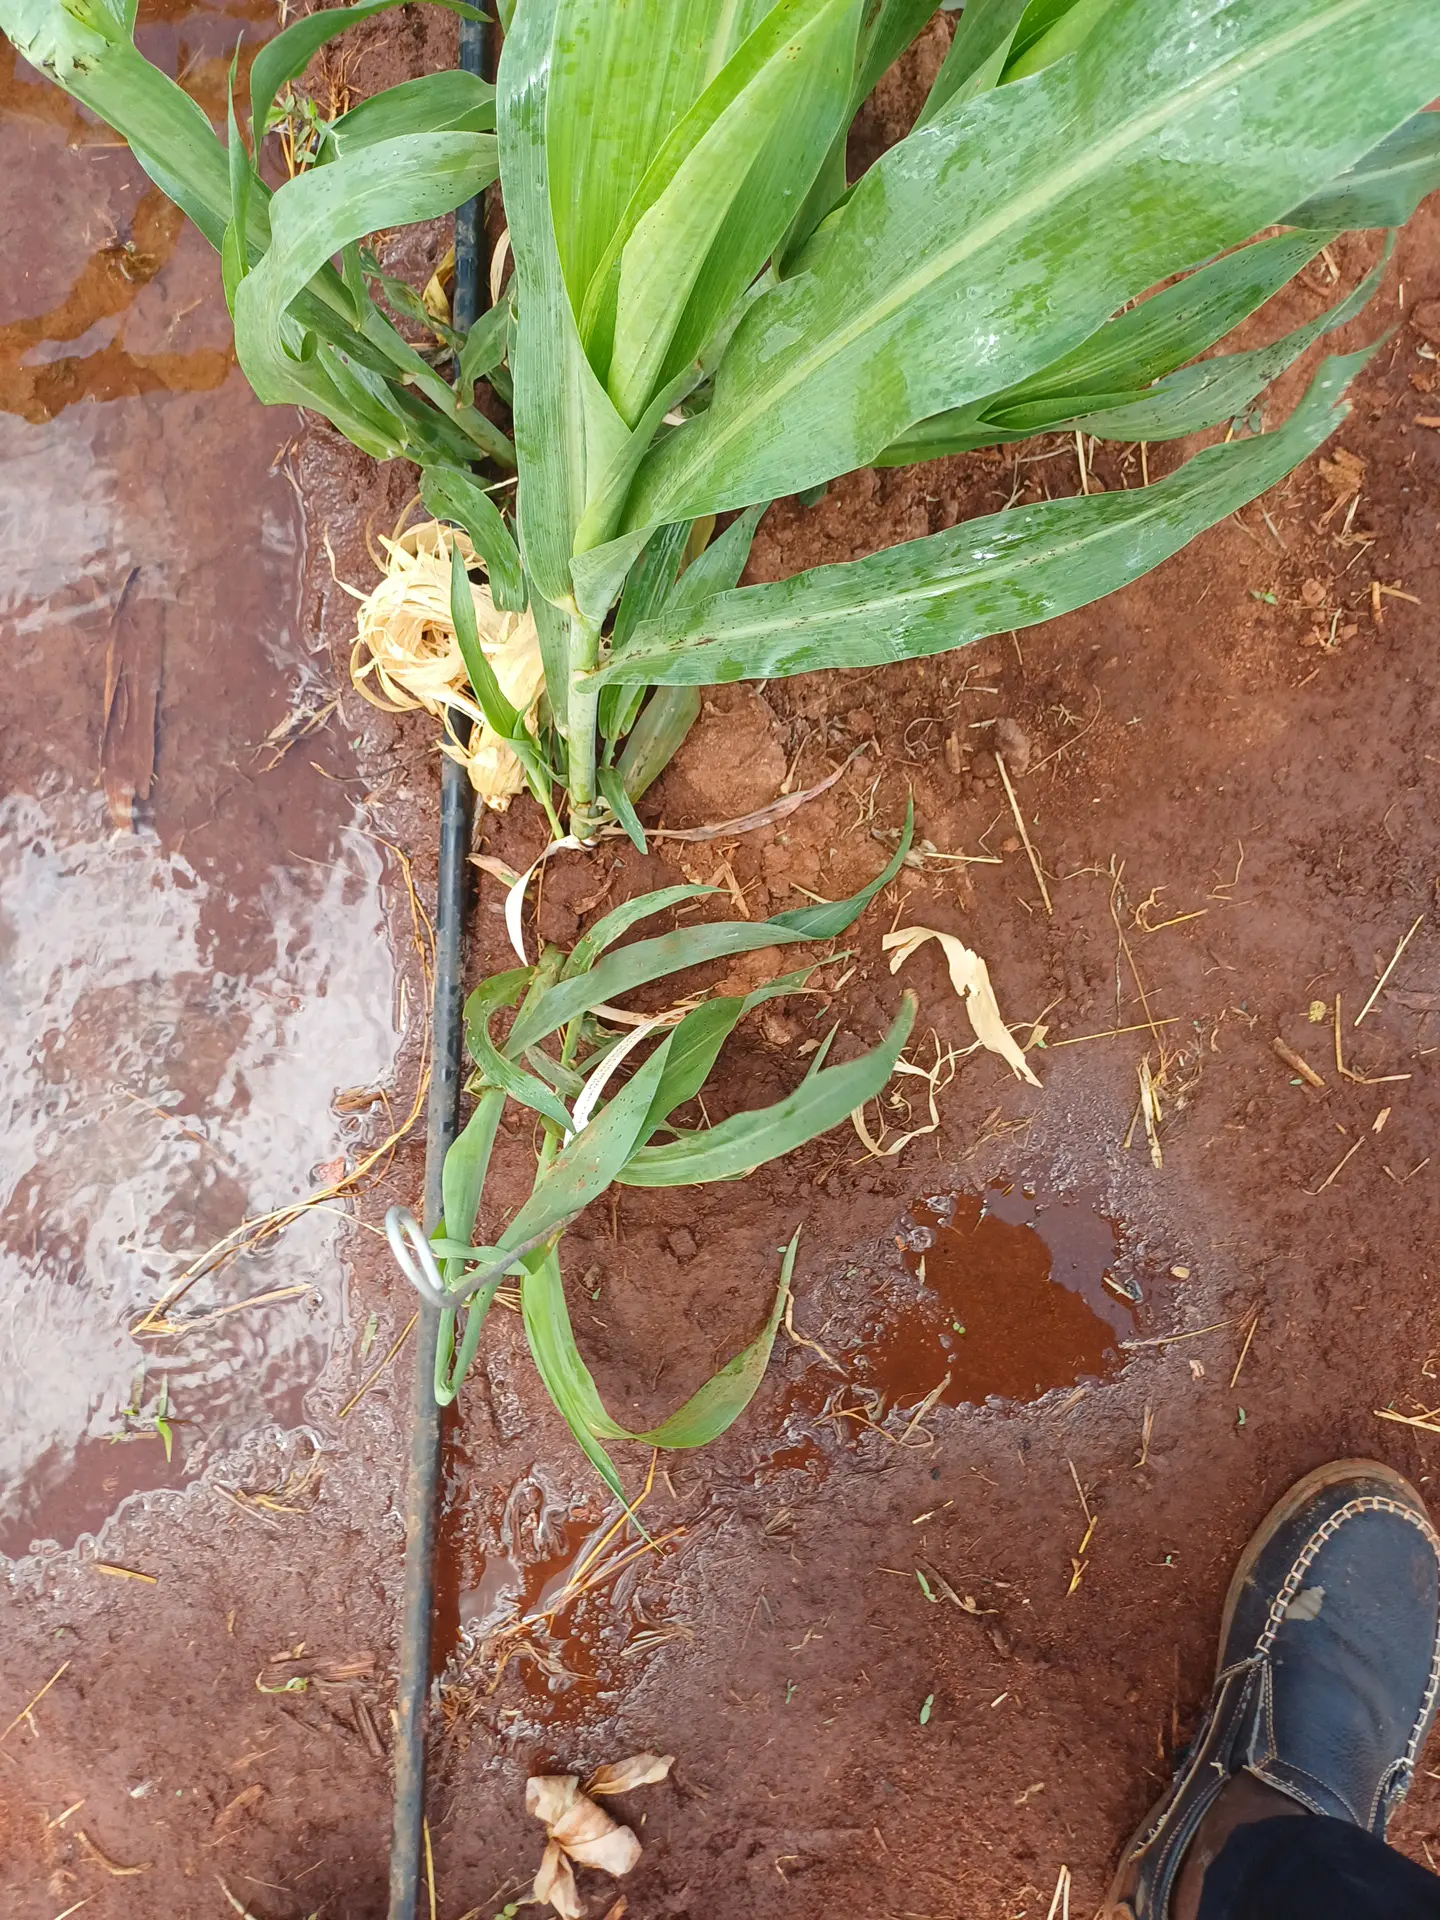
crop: sorghum
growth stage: vegetative
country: Kenya
